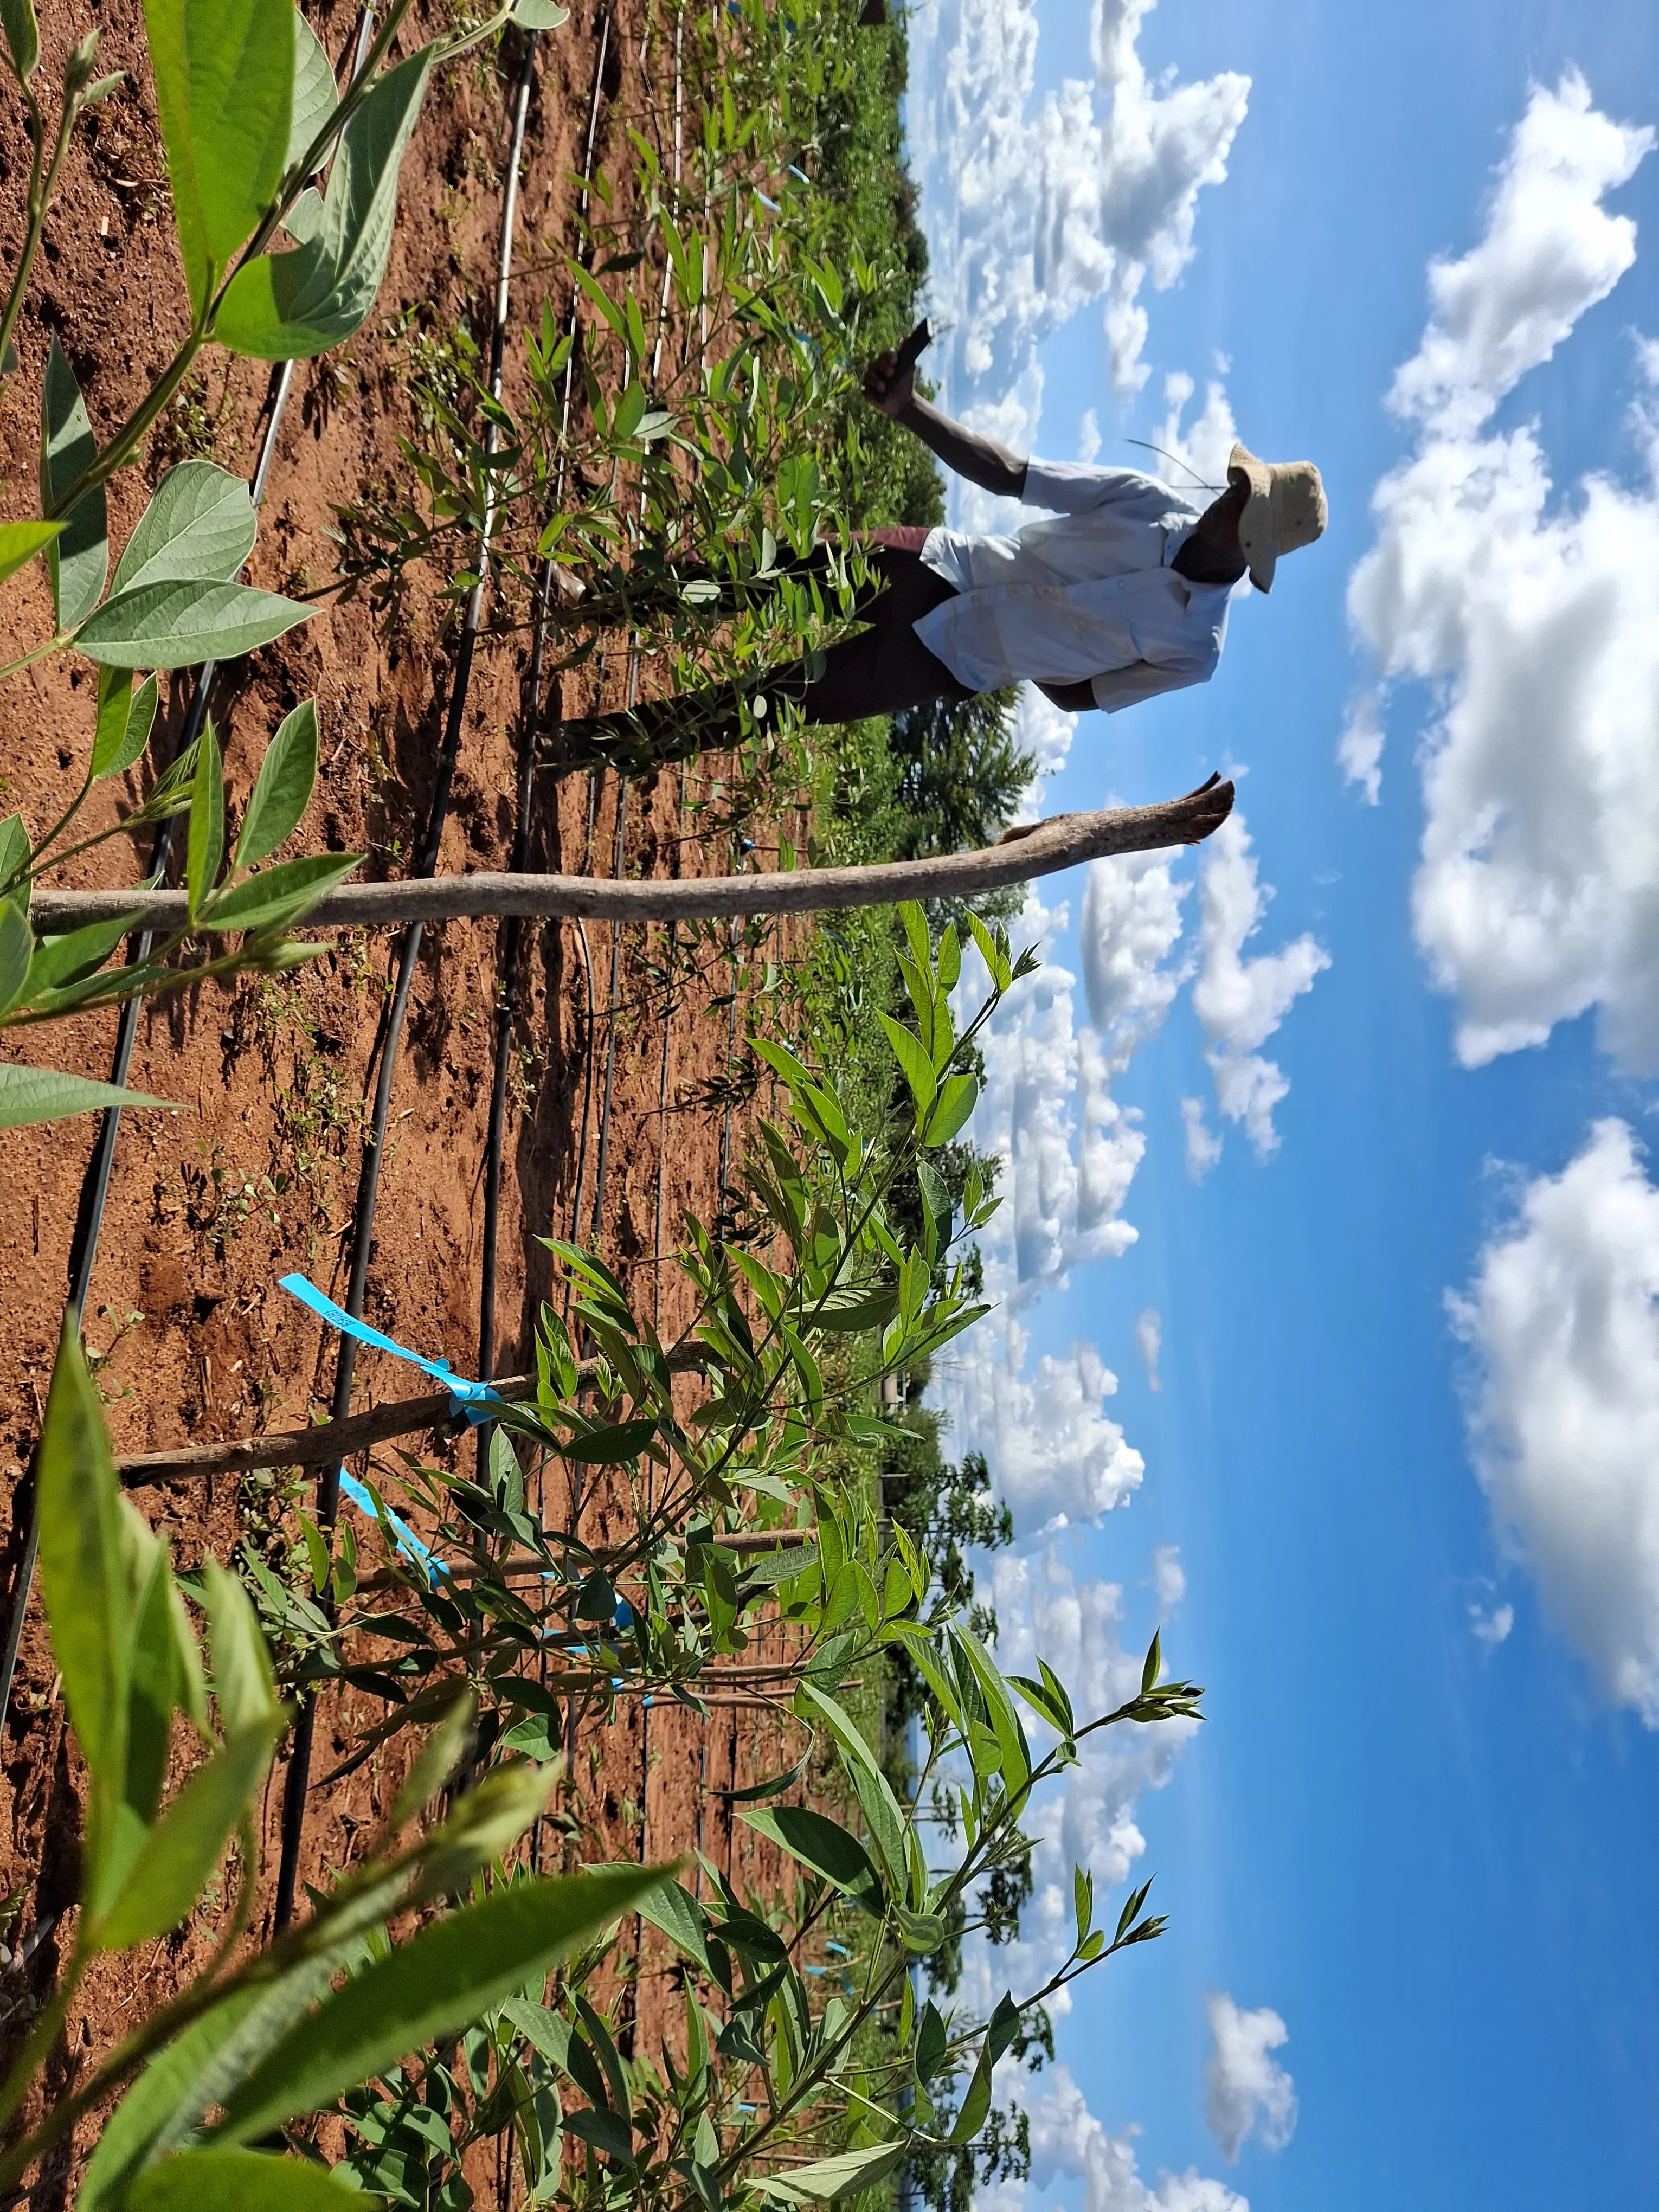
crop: pigeonpea
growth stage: vegetative
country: Kenya
